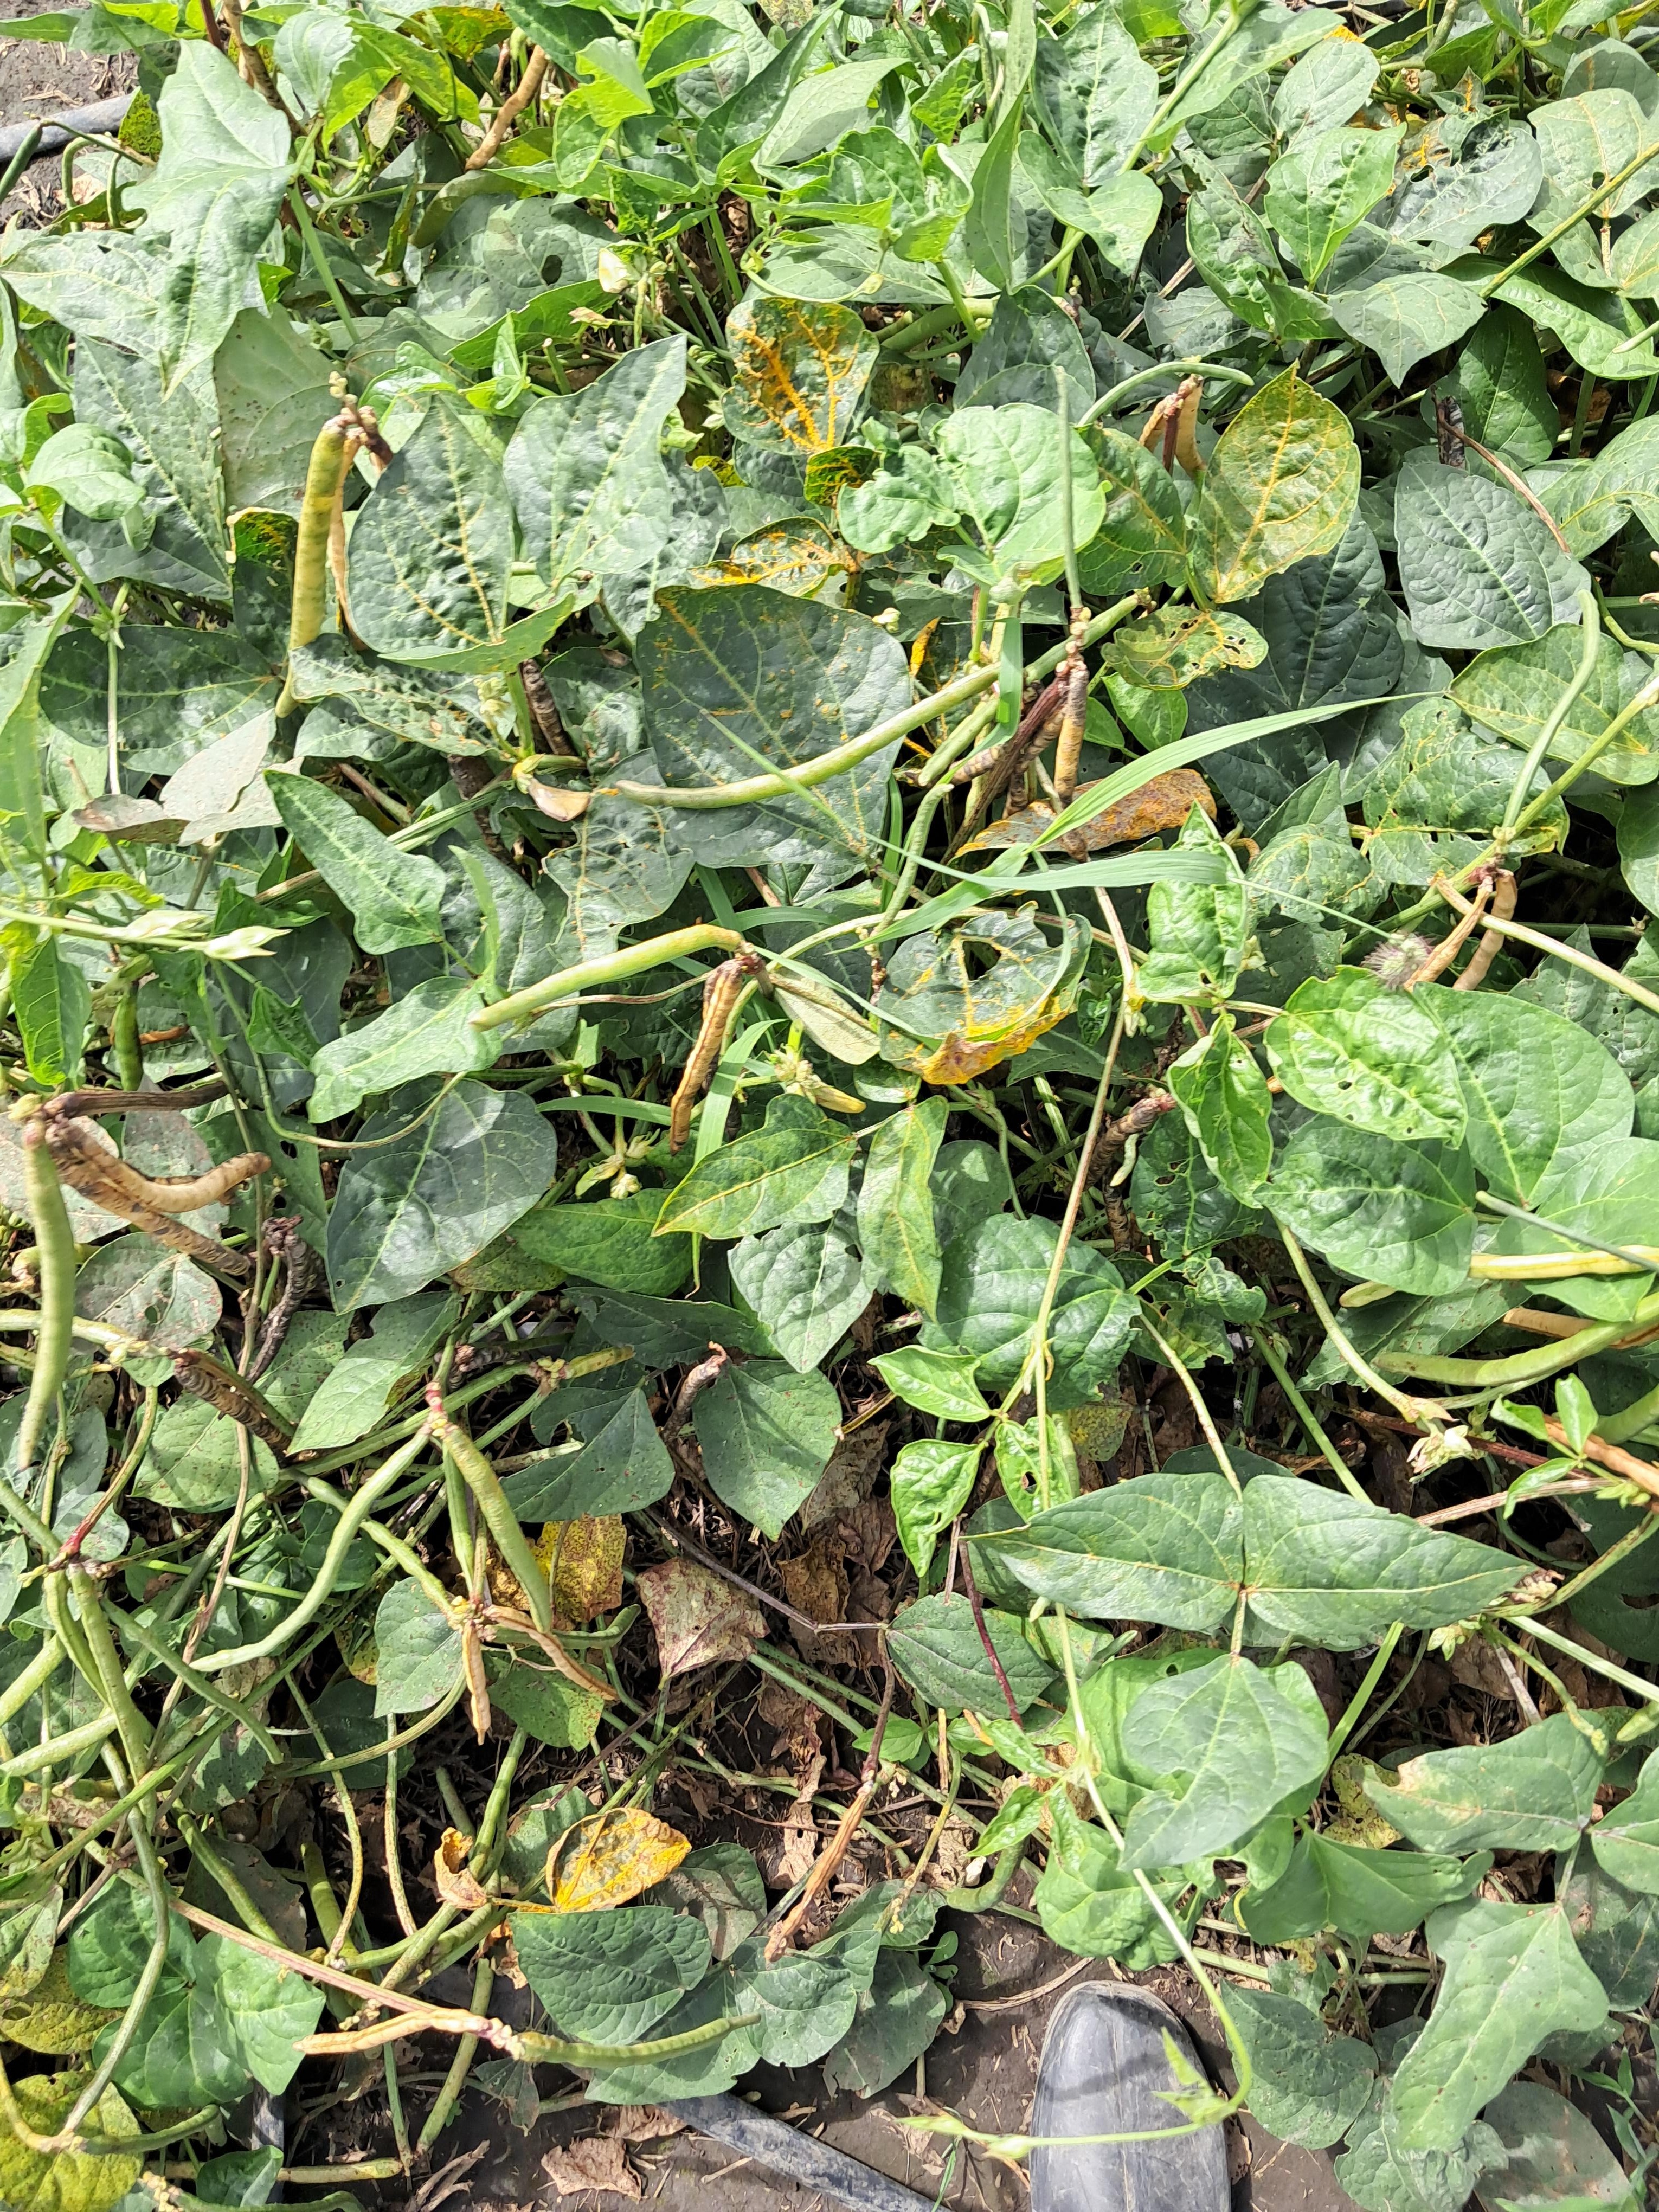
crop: cowpea
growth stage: development pod
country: Tanzania
